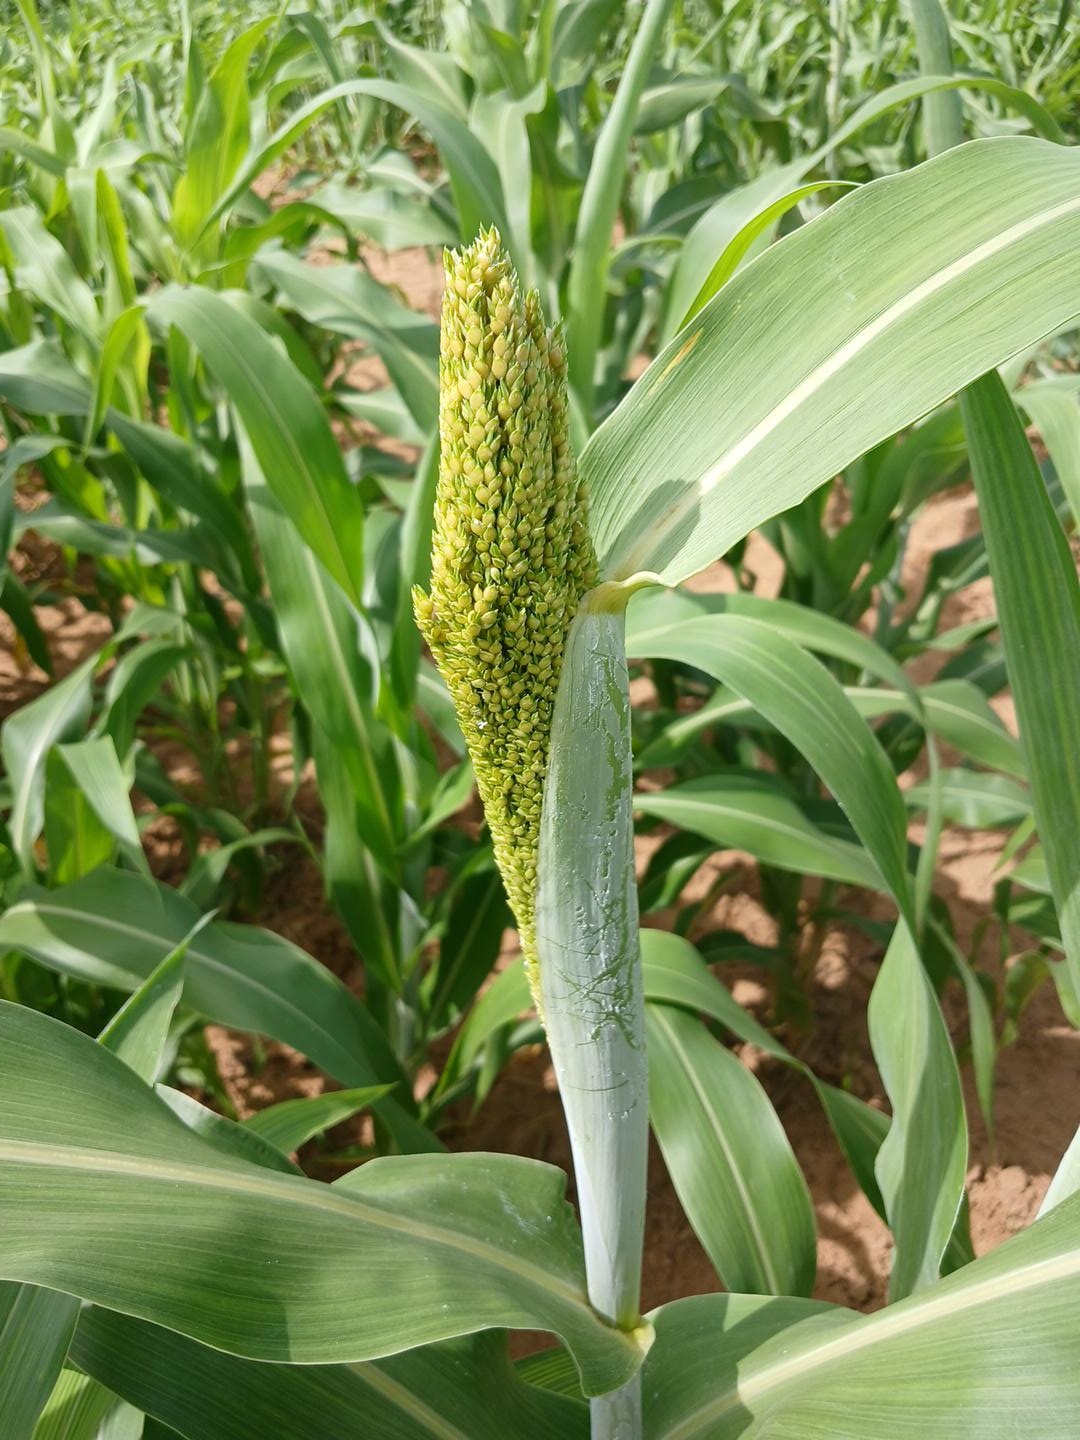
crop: sorghum
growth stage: heading tuber
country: Senegal
